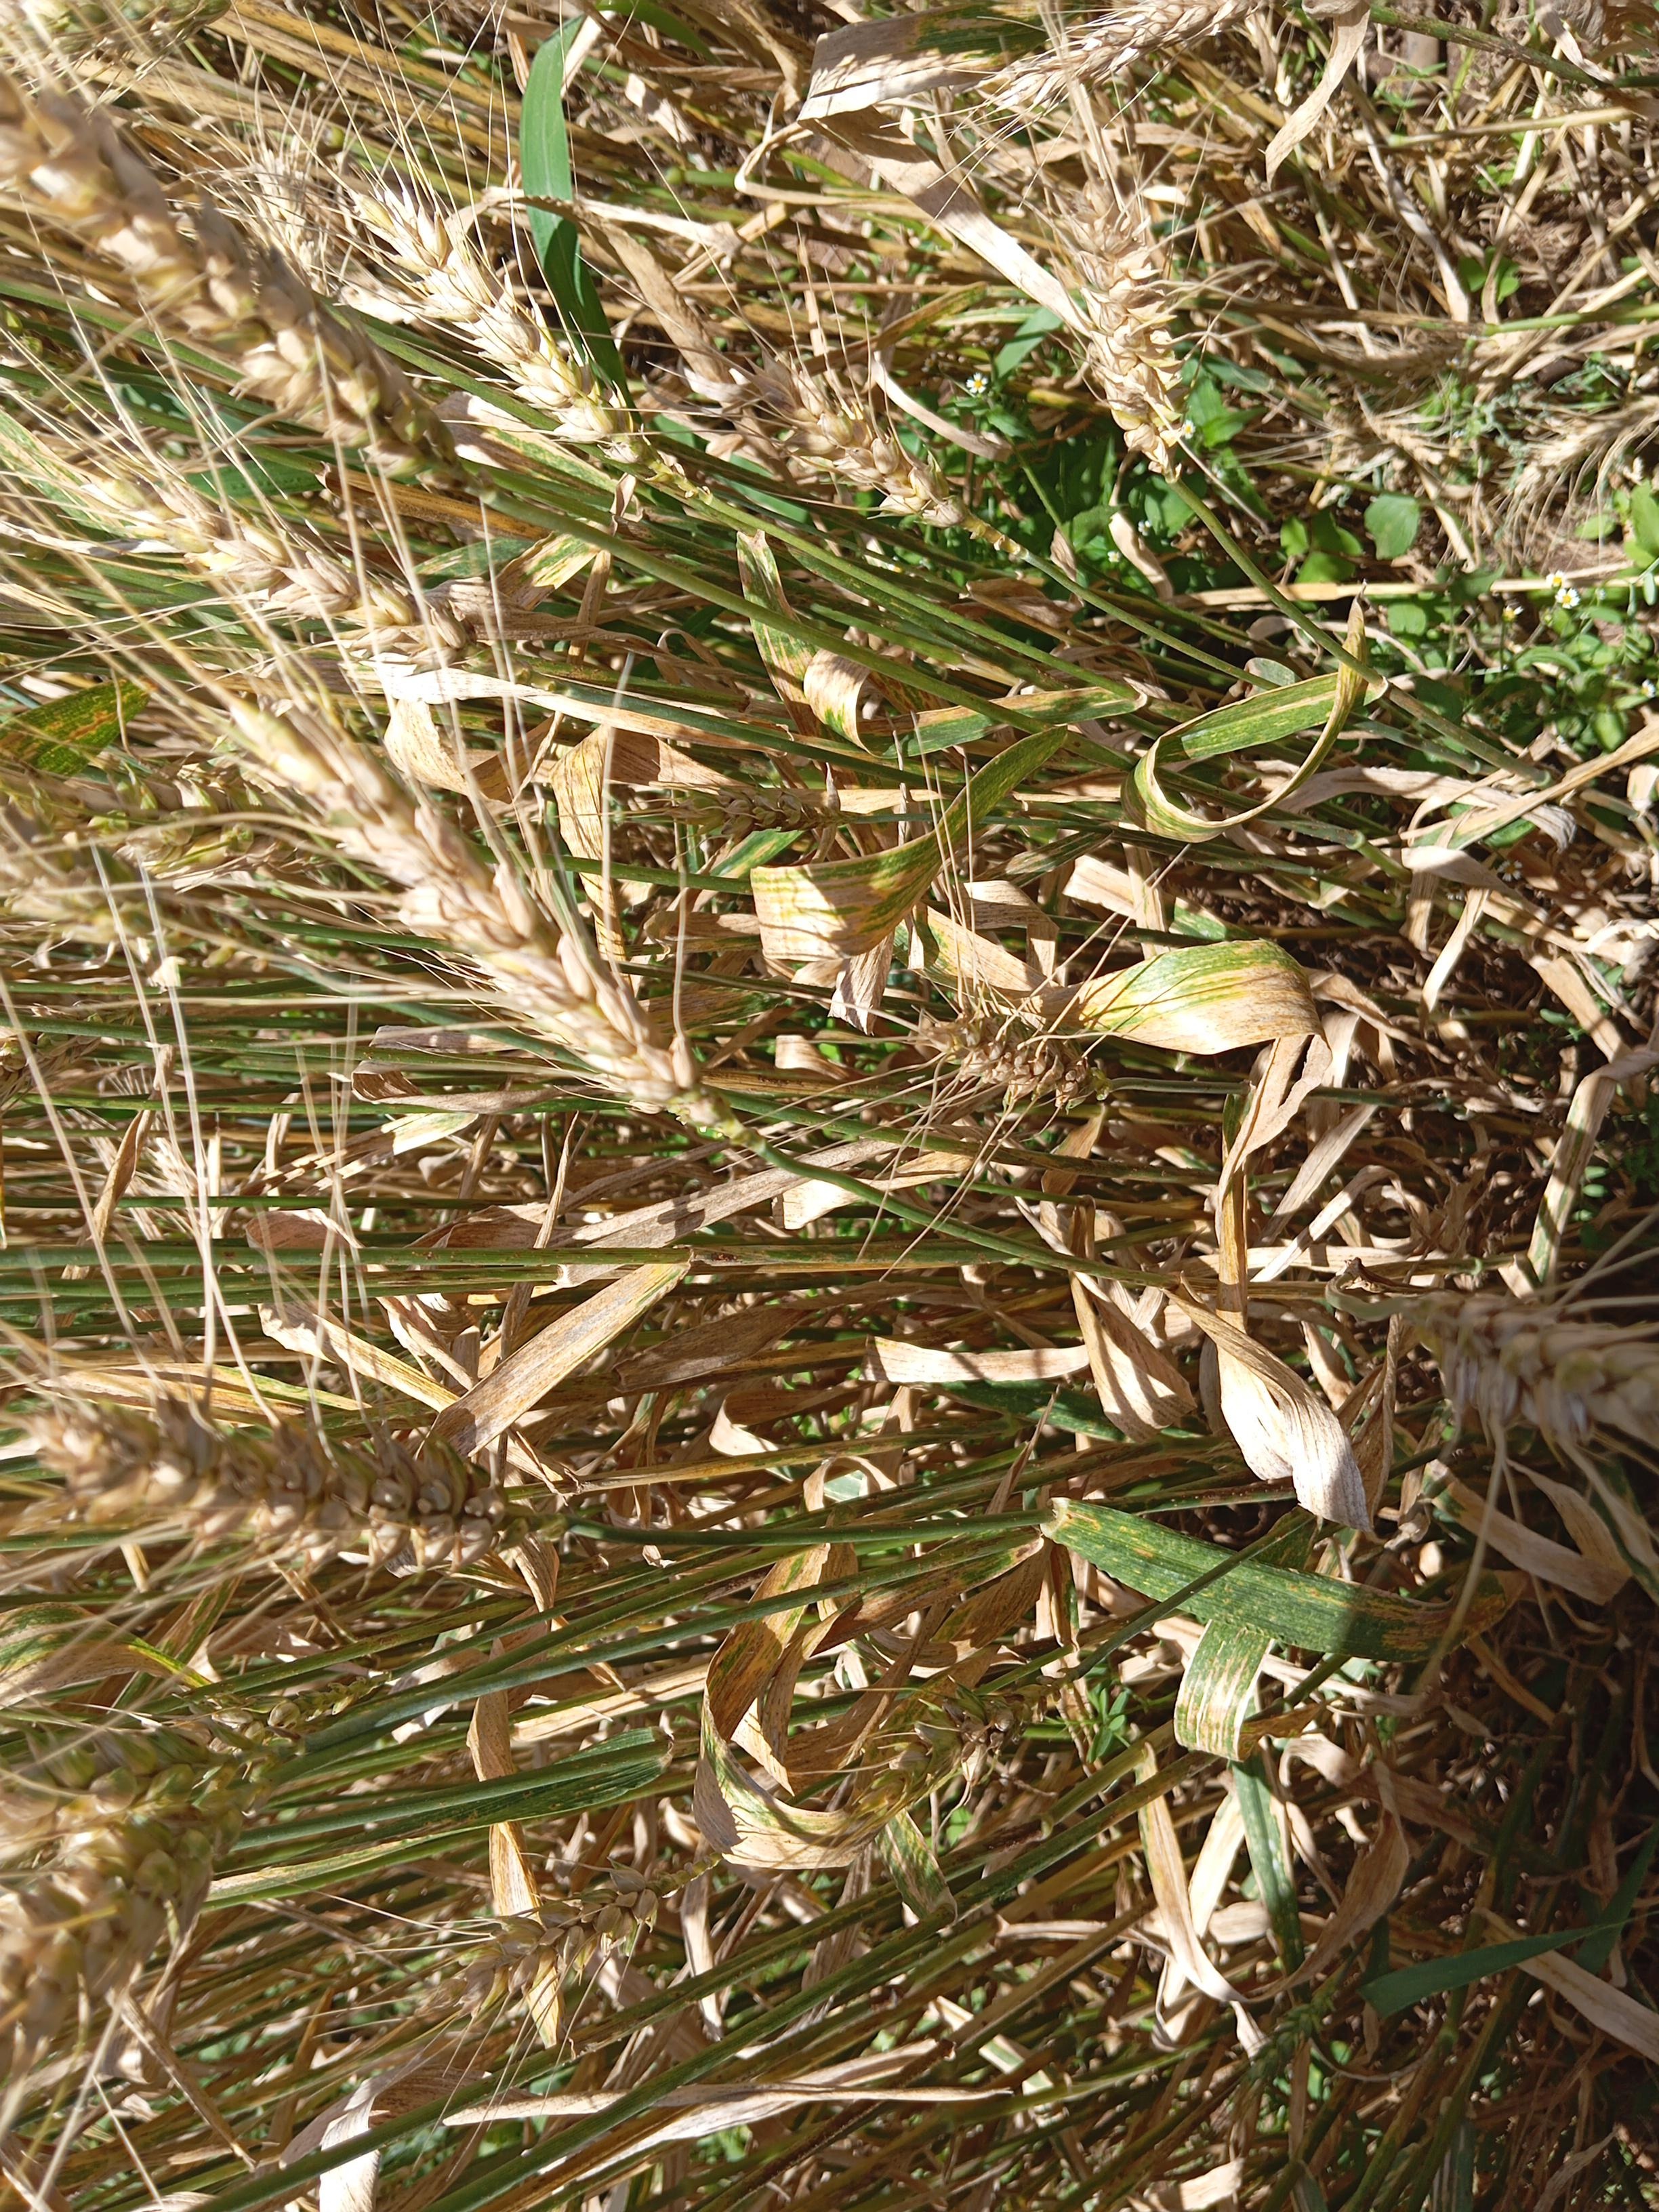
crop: wheat
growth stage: maturity
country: Kenya
